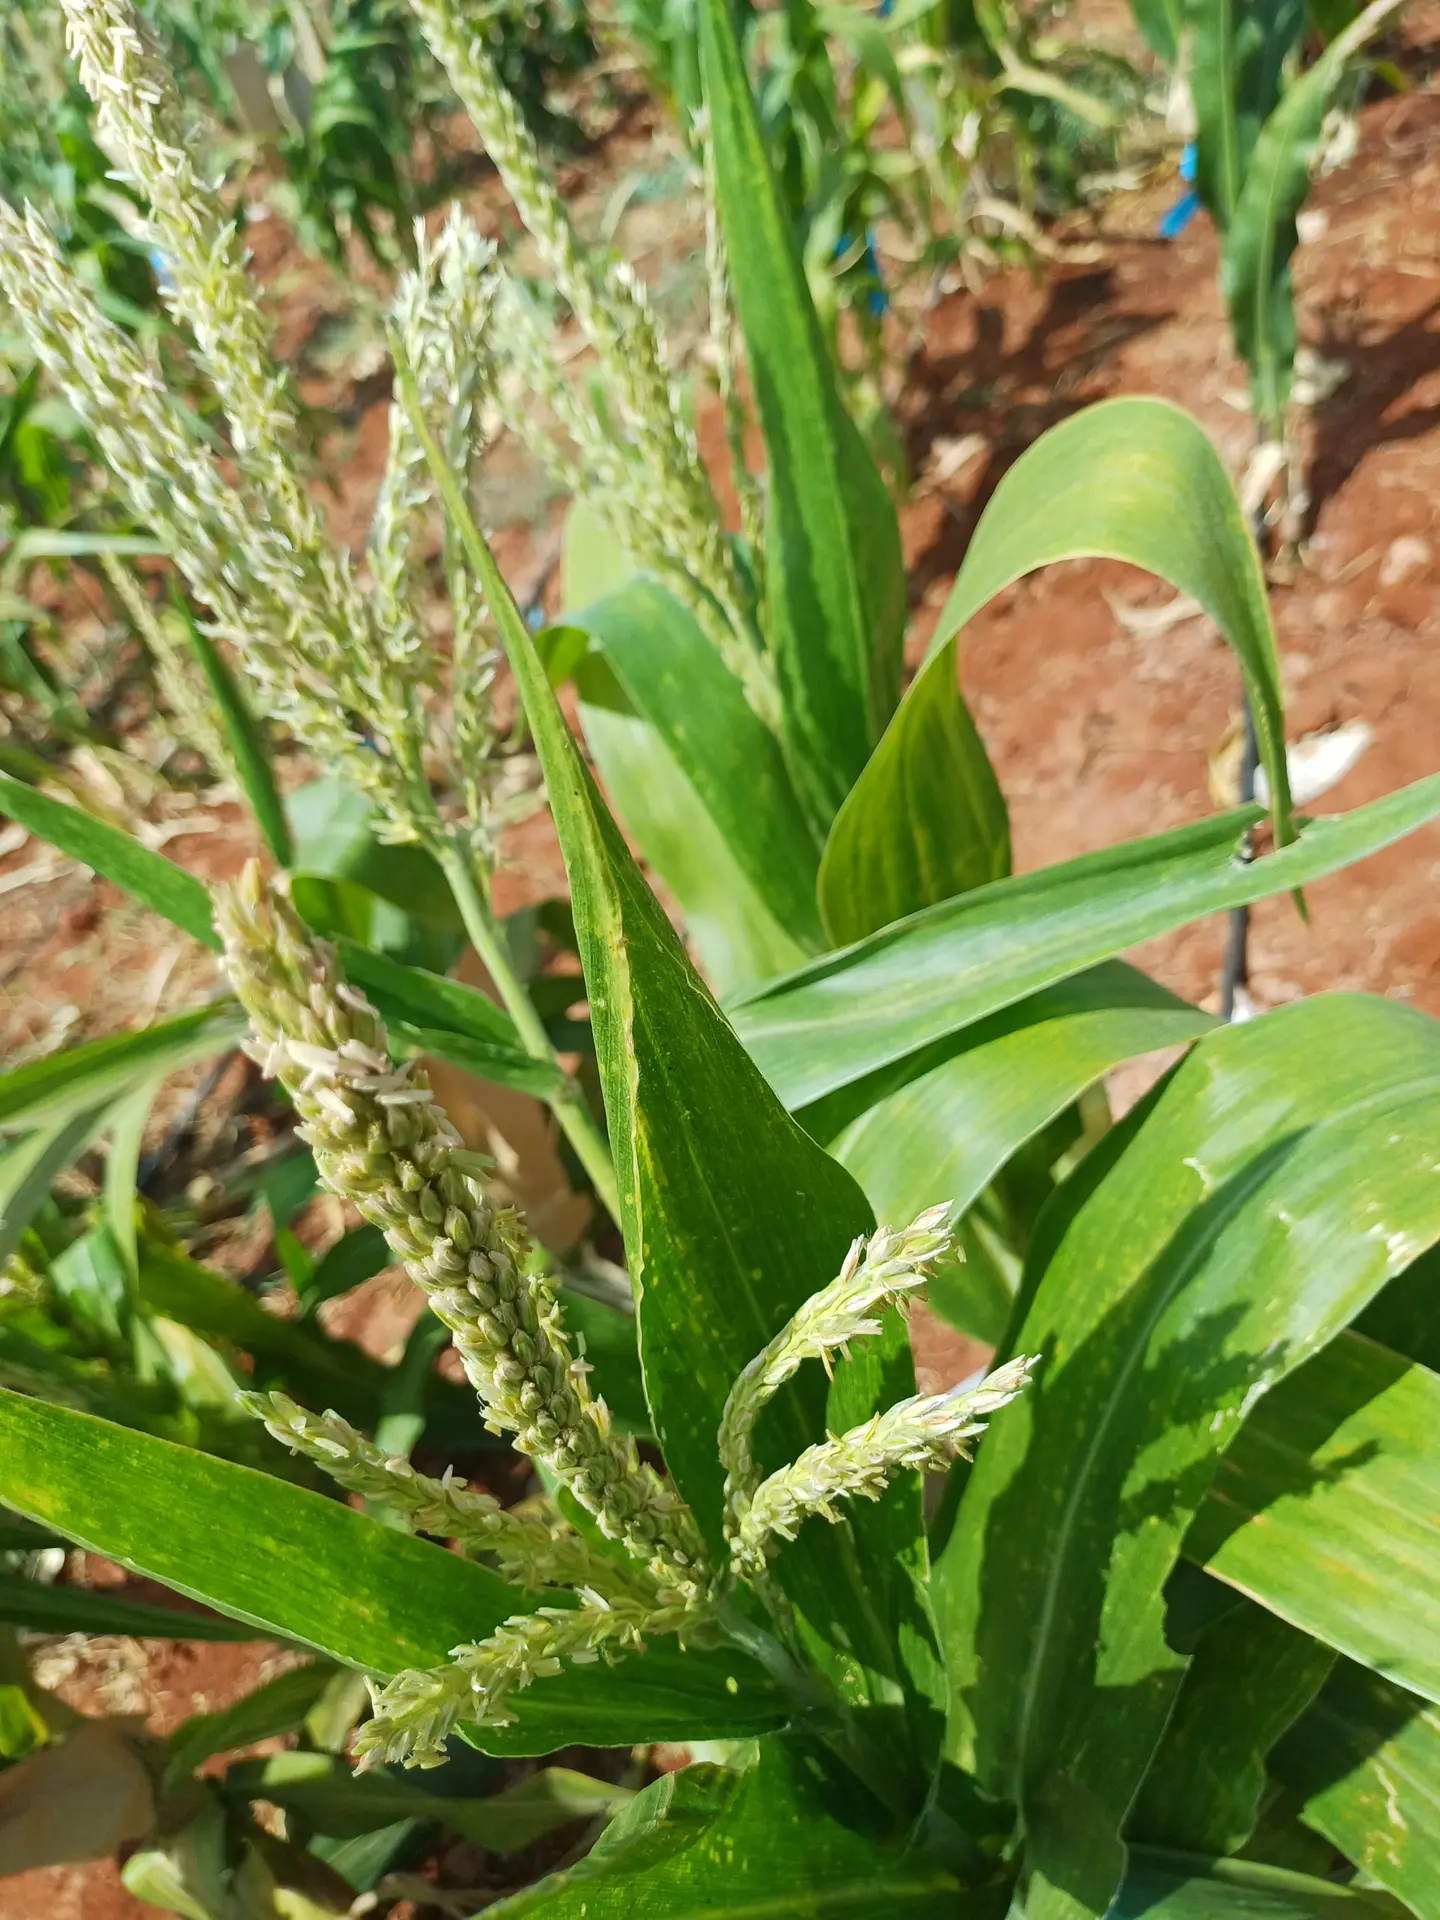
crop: maize
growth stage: flowering
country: Kenya
